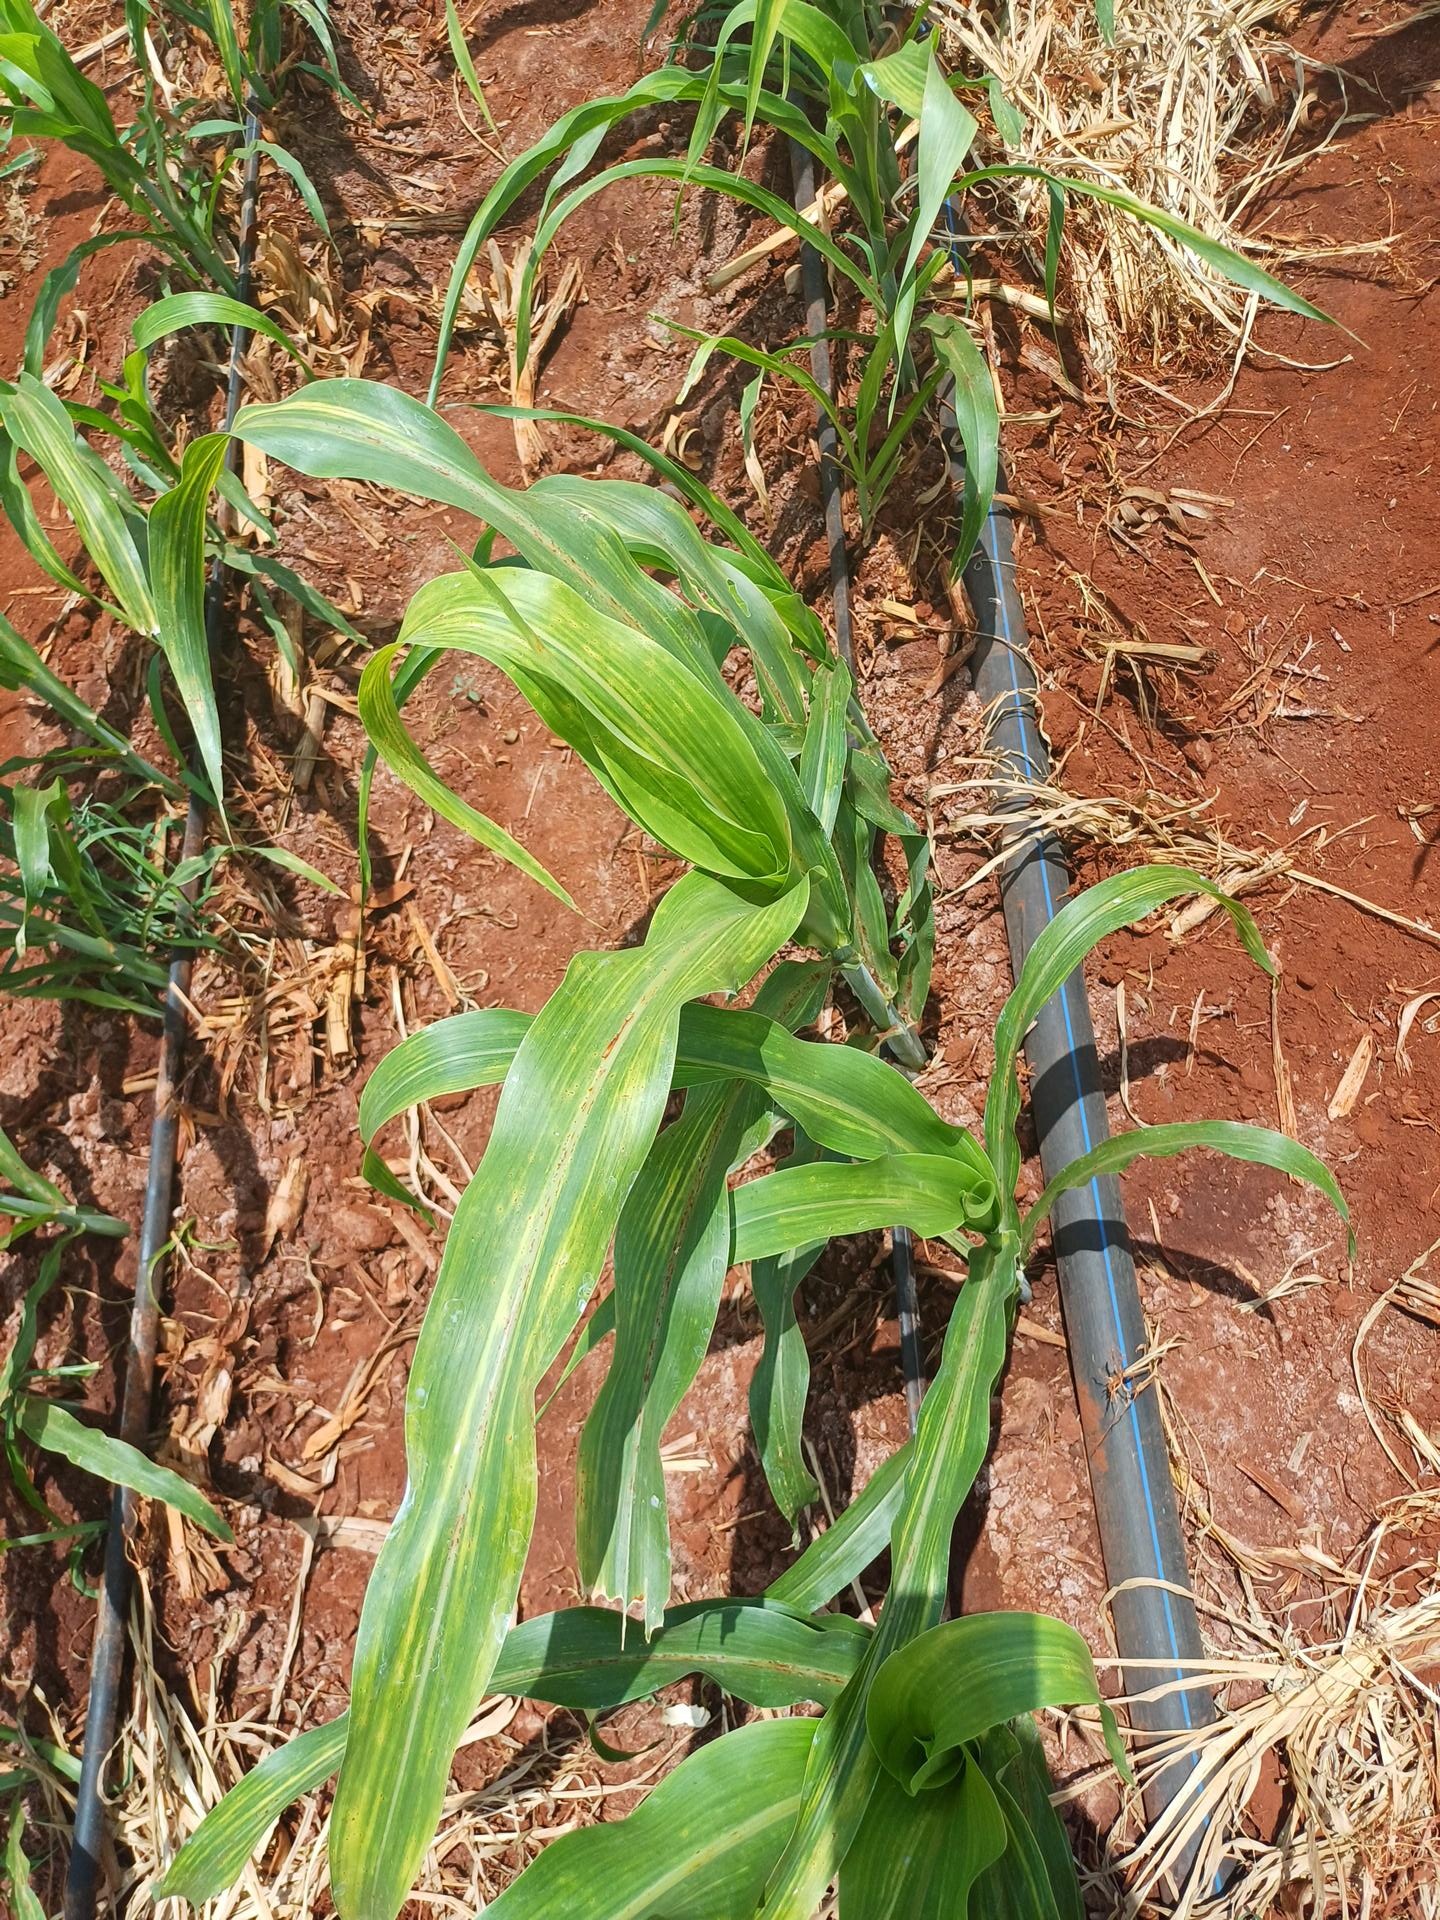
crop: sorghum
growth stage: vegetative
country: Kenya
